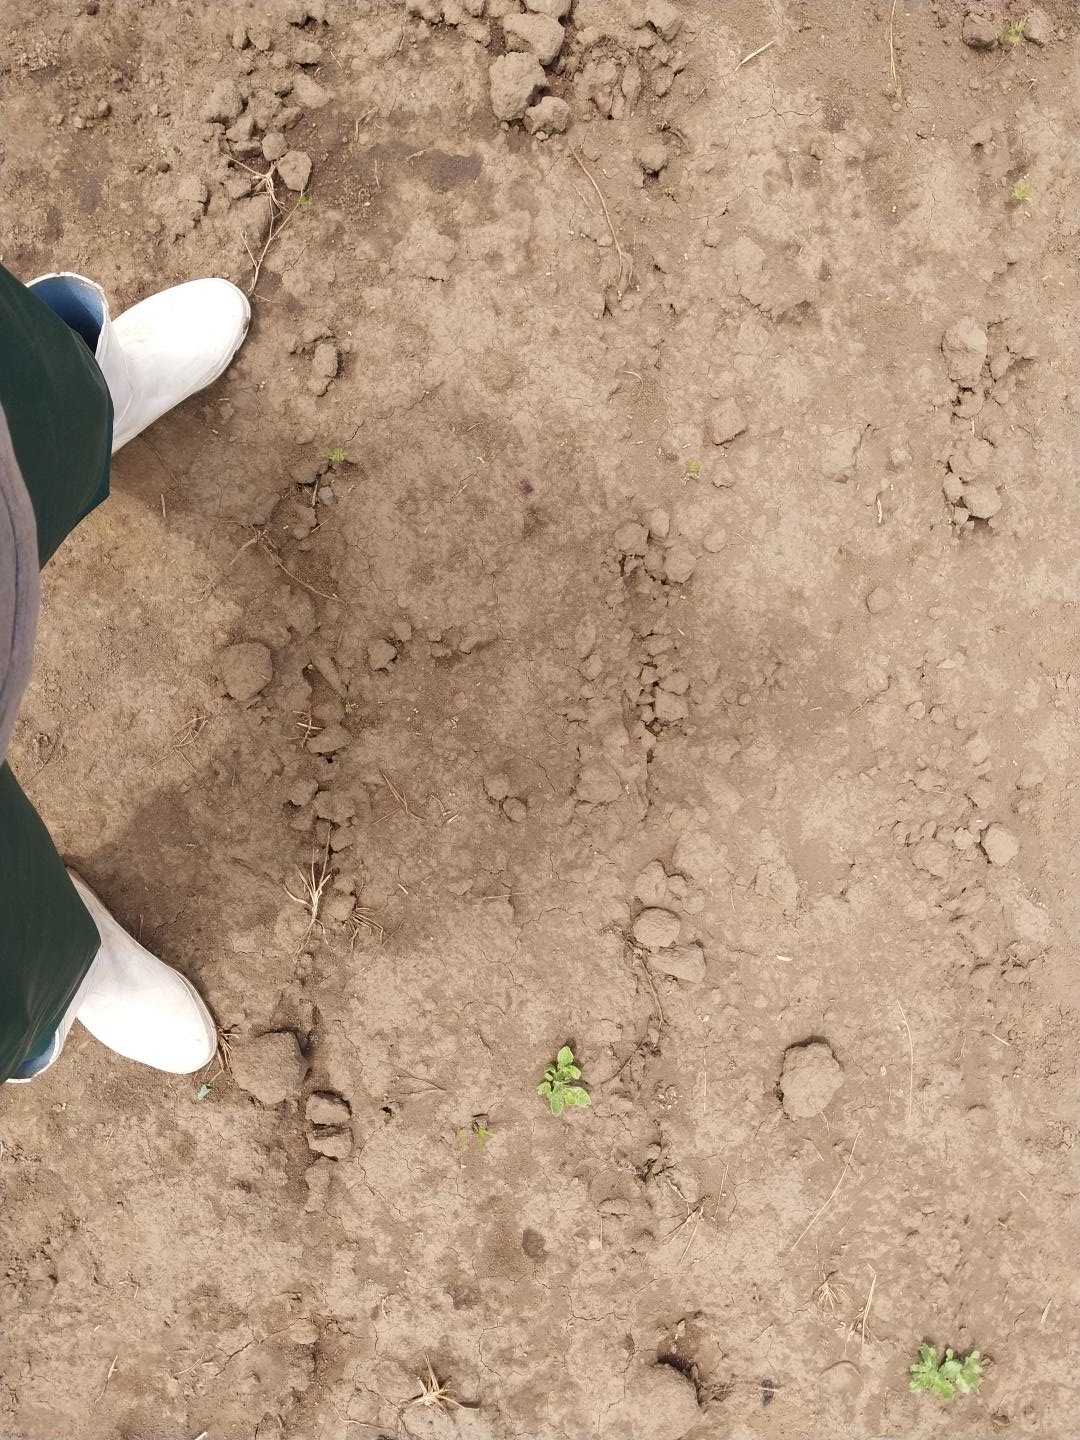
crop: chickpea
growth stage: emergence
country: Tanzania
